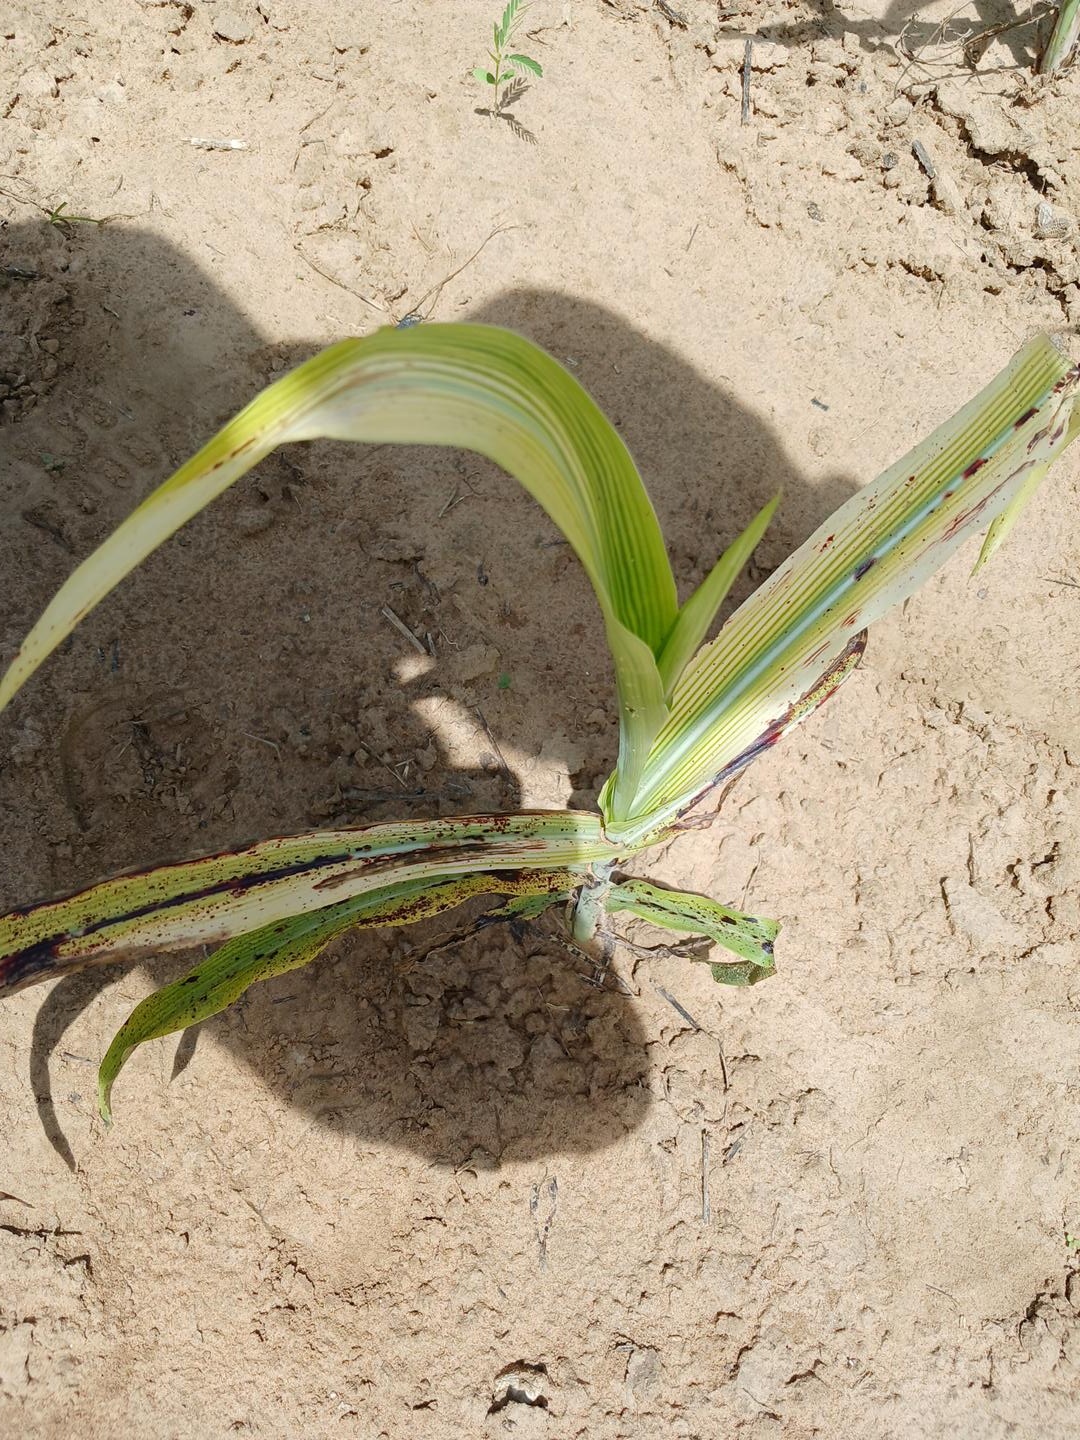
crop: sorghum
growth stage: vegetative
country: Senegal
